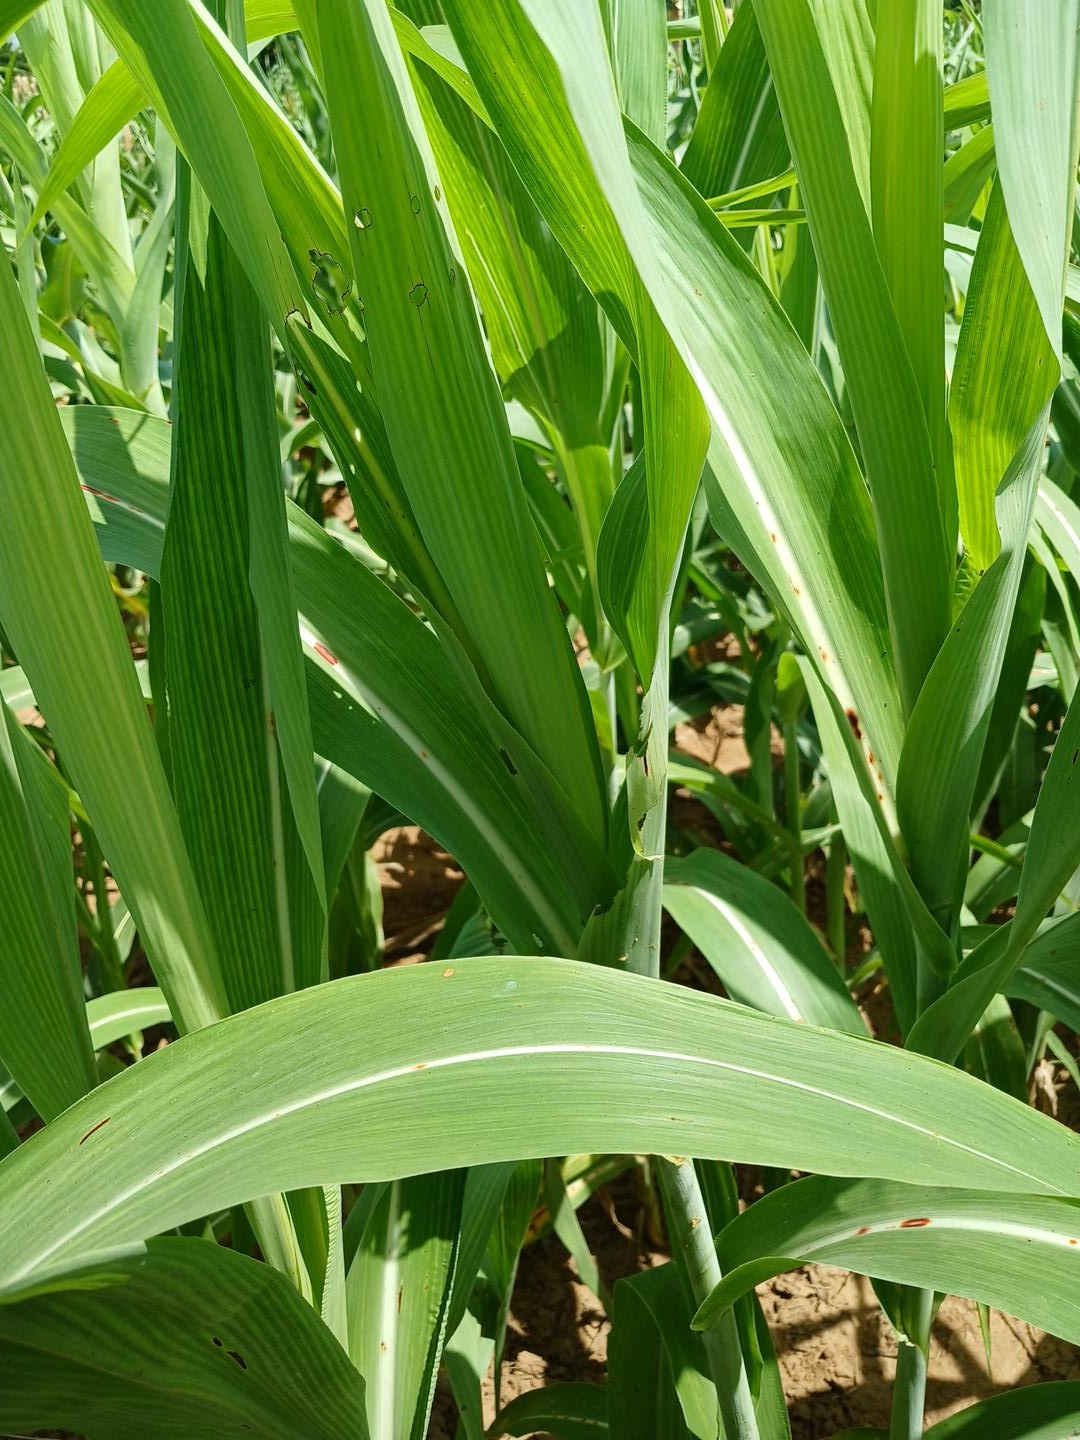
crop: sorghum
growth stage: vegetative
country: Senegal
